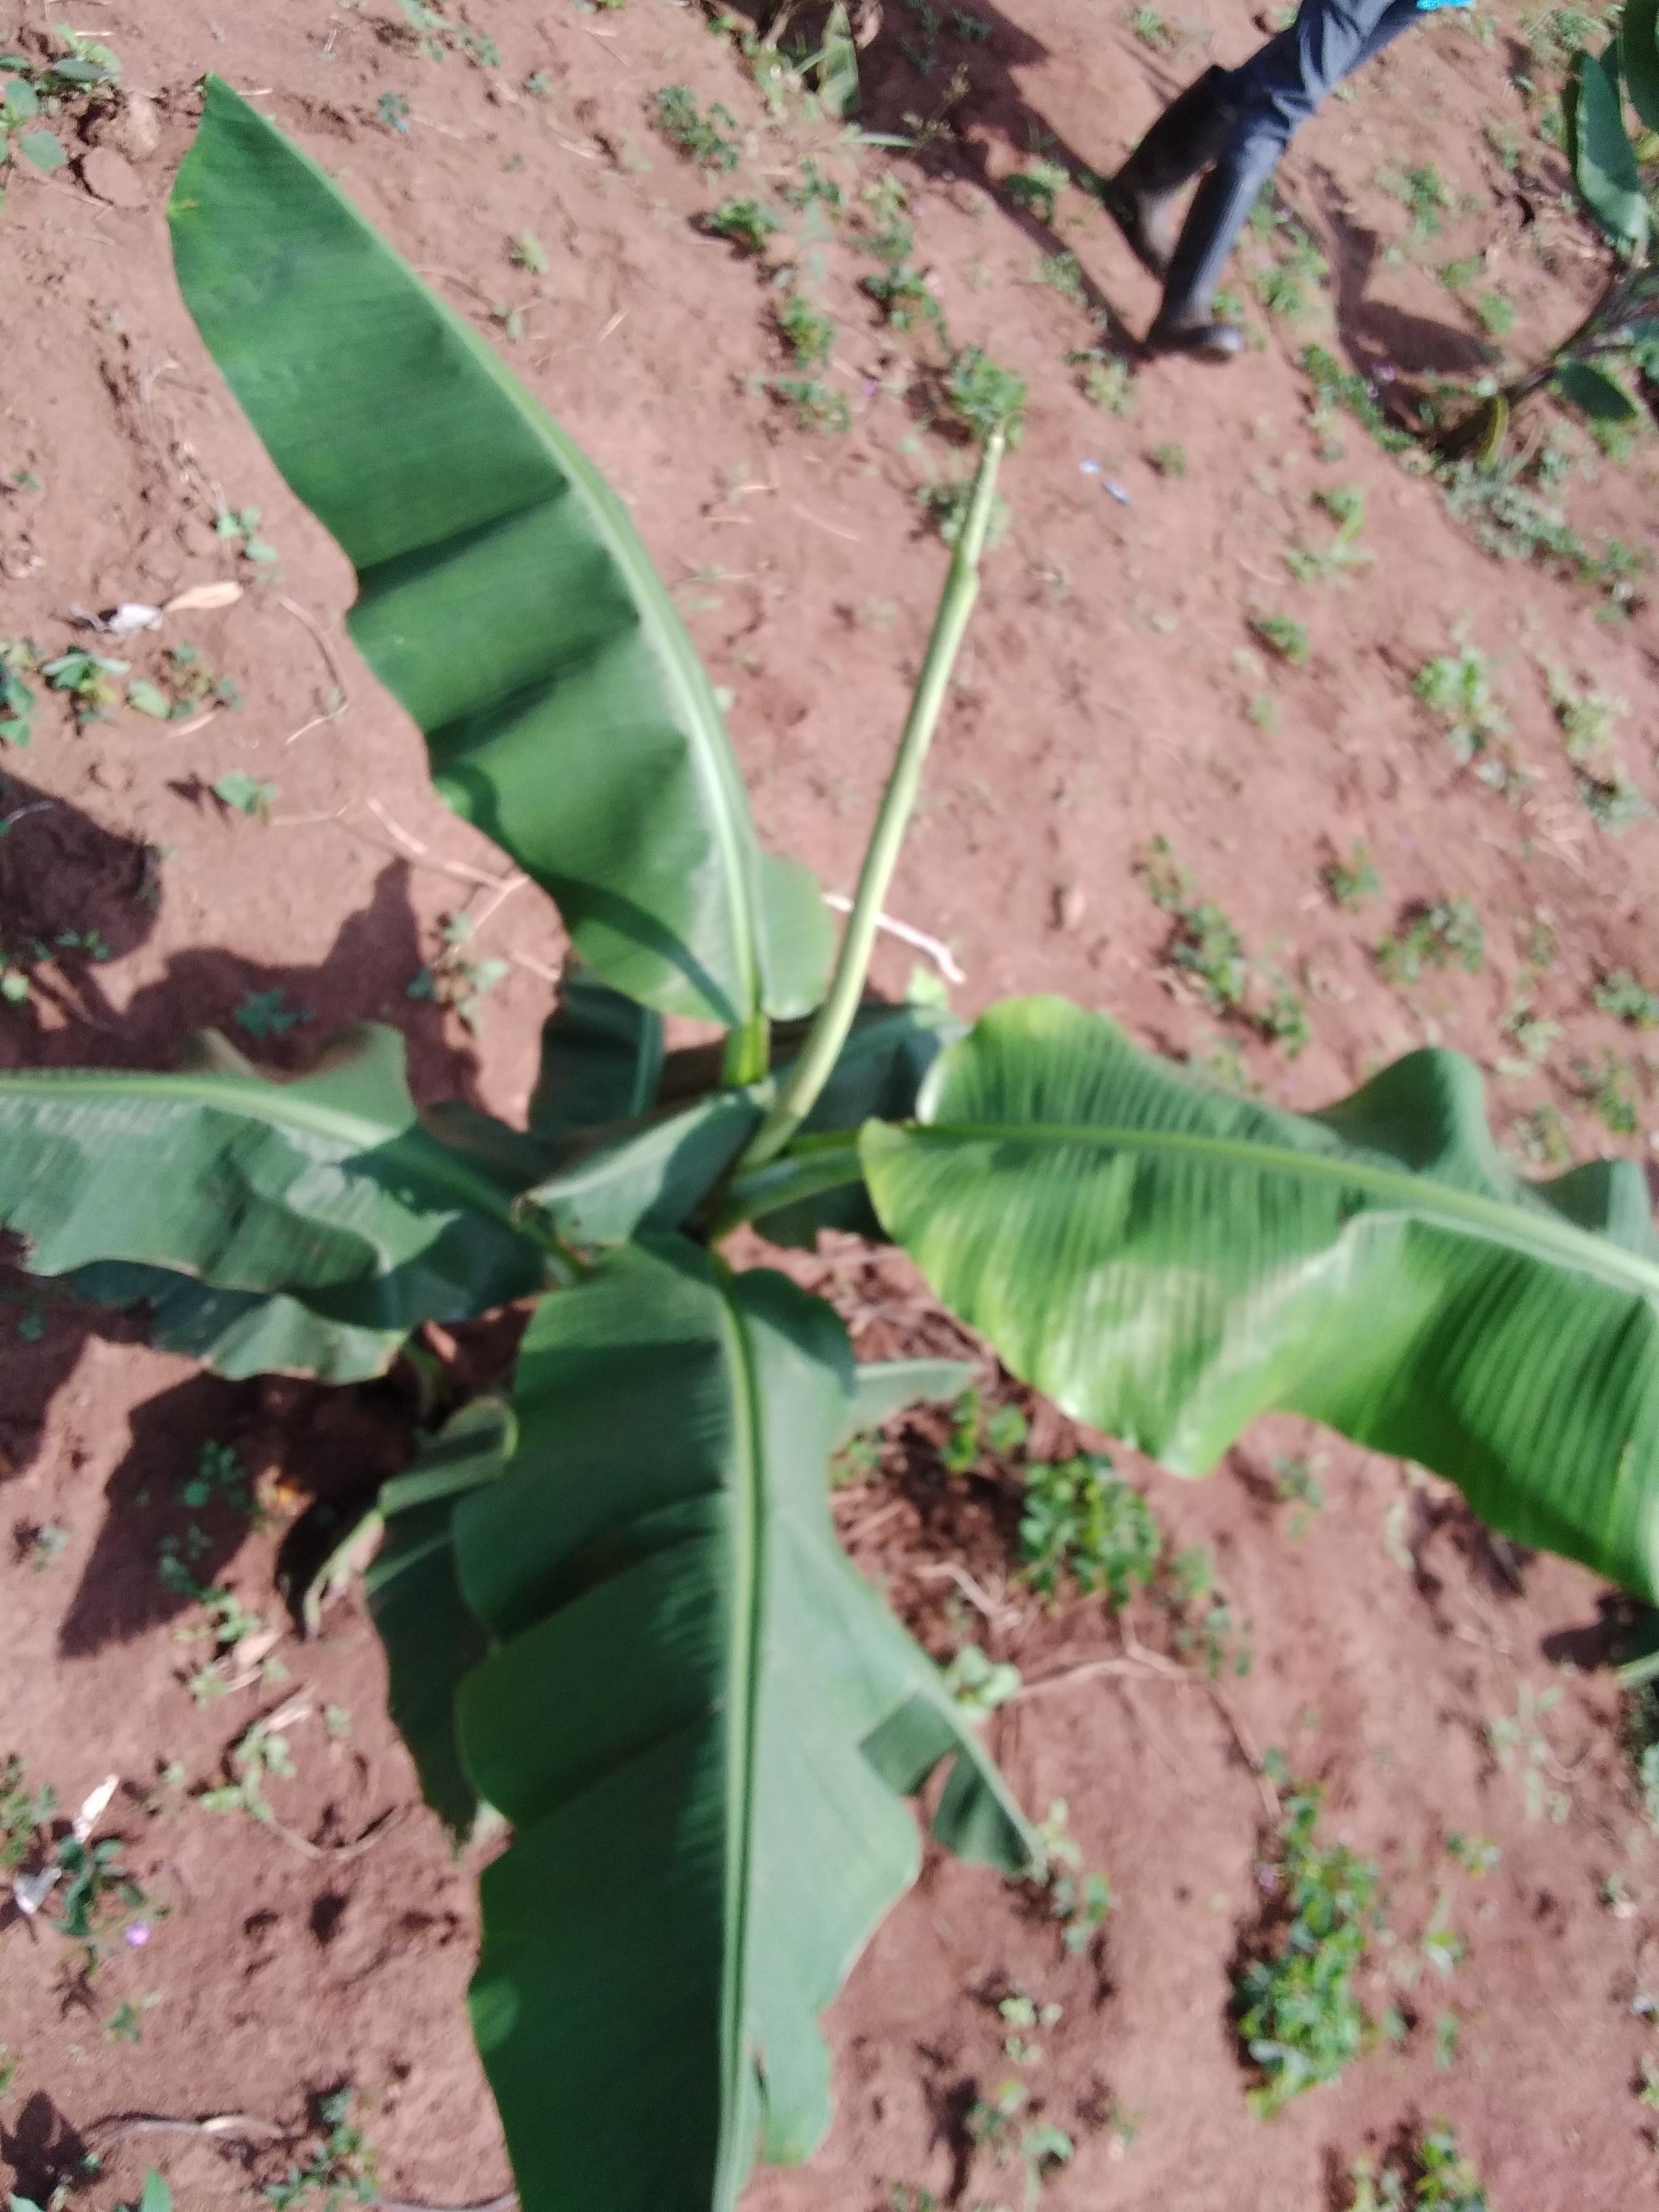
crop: banana
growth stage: vegetative
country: Uganda
